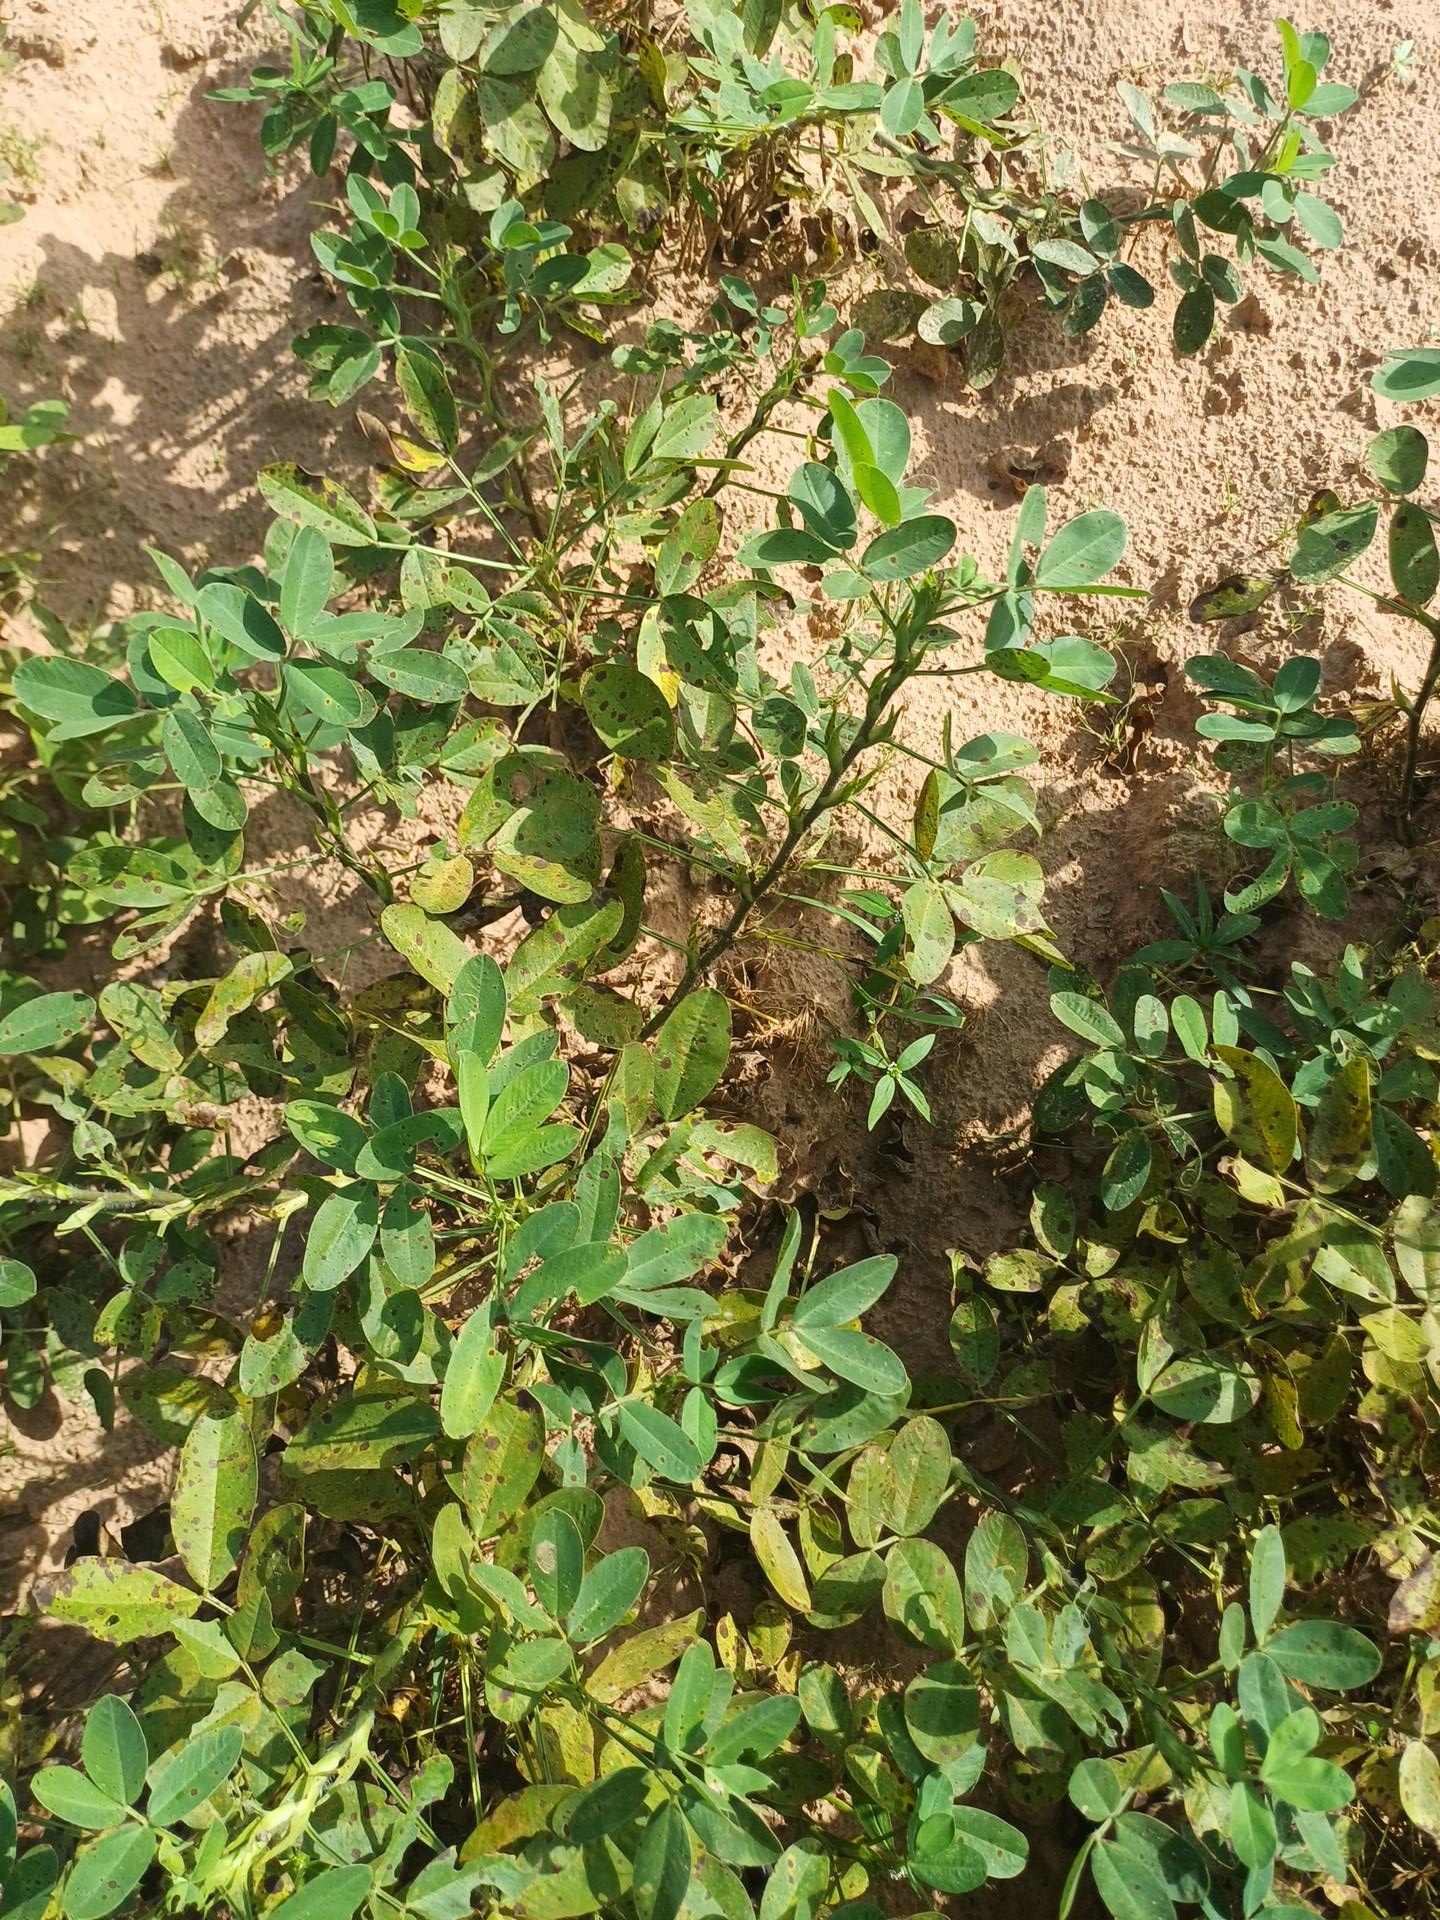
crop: groundnut
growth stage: flowering
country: Senegal
